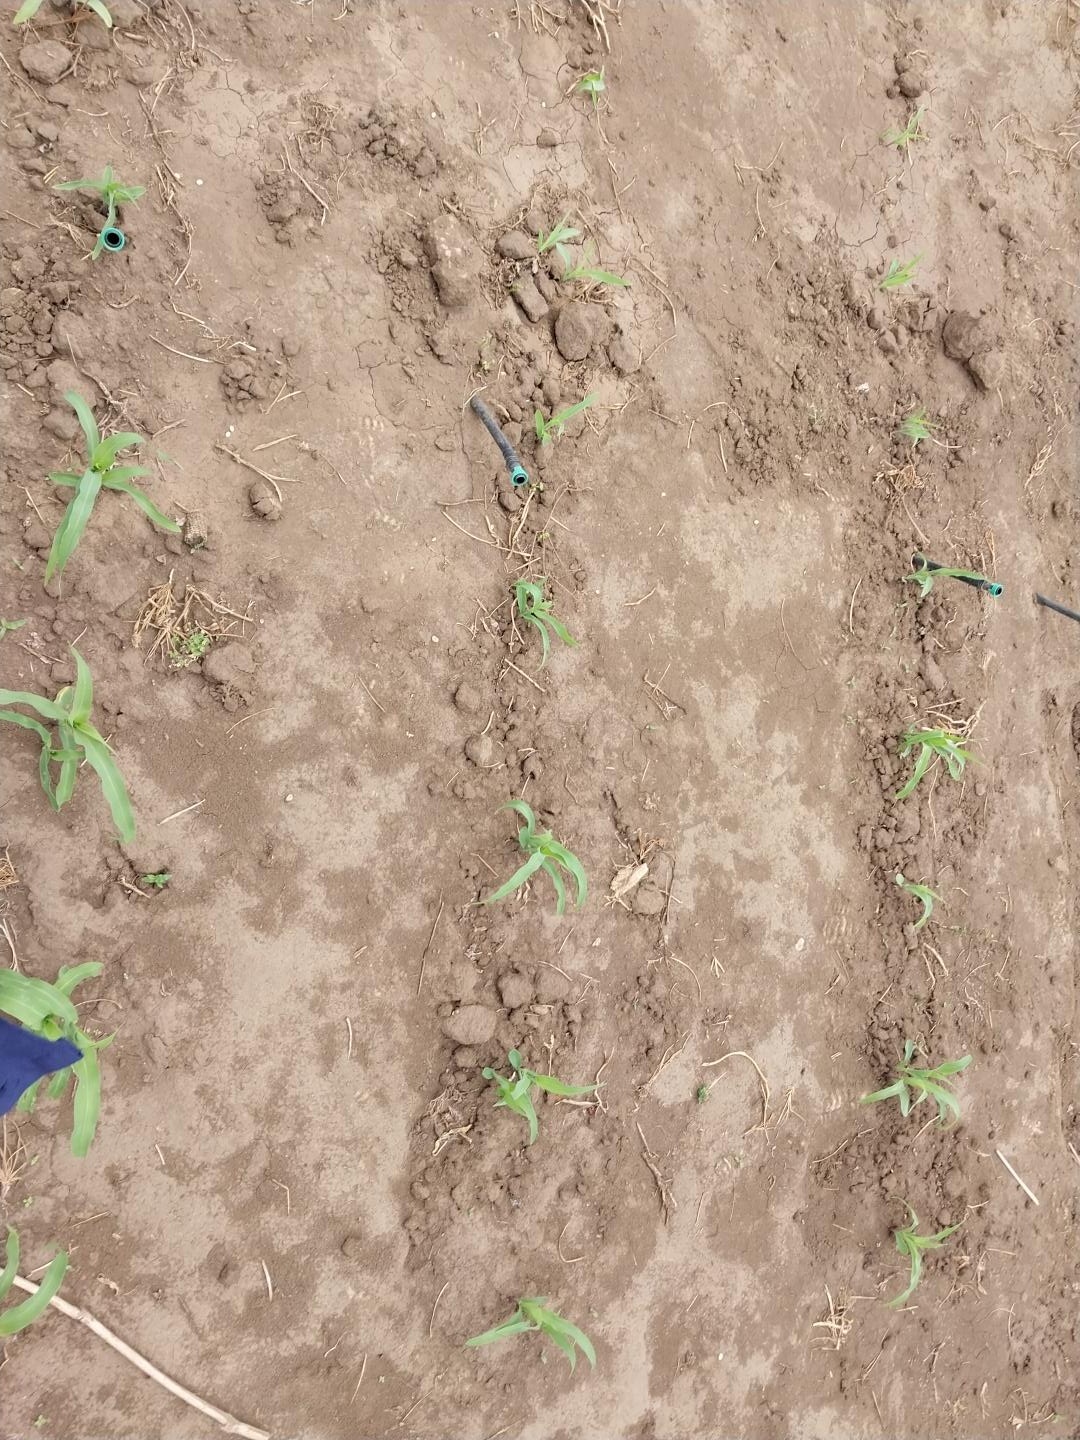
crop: maize
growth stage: emergence
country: Tanzania
